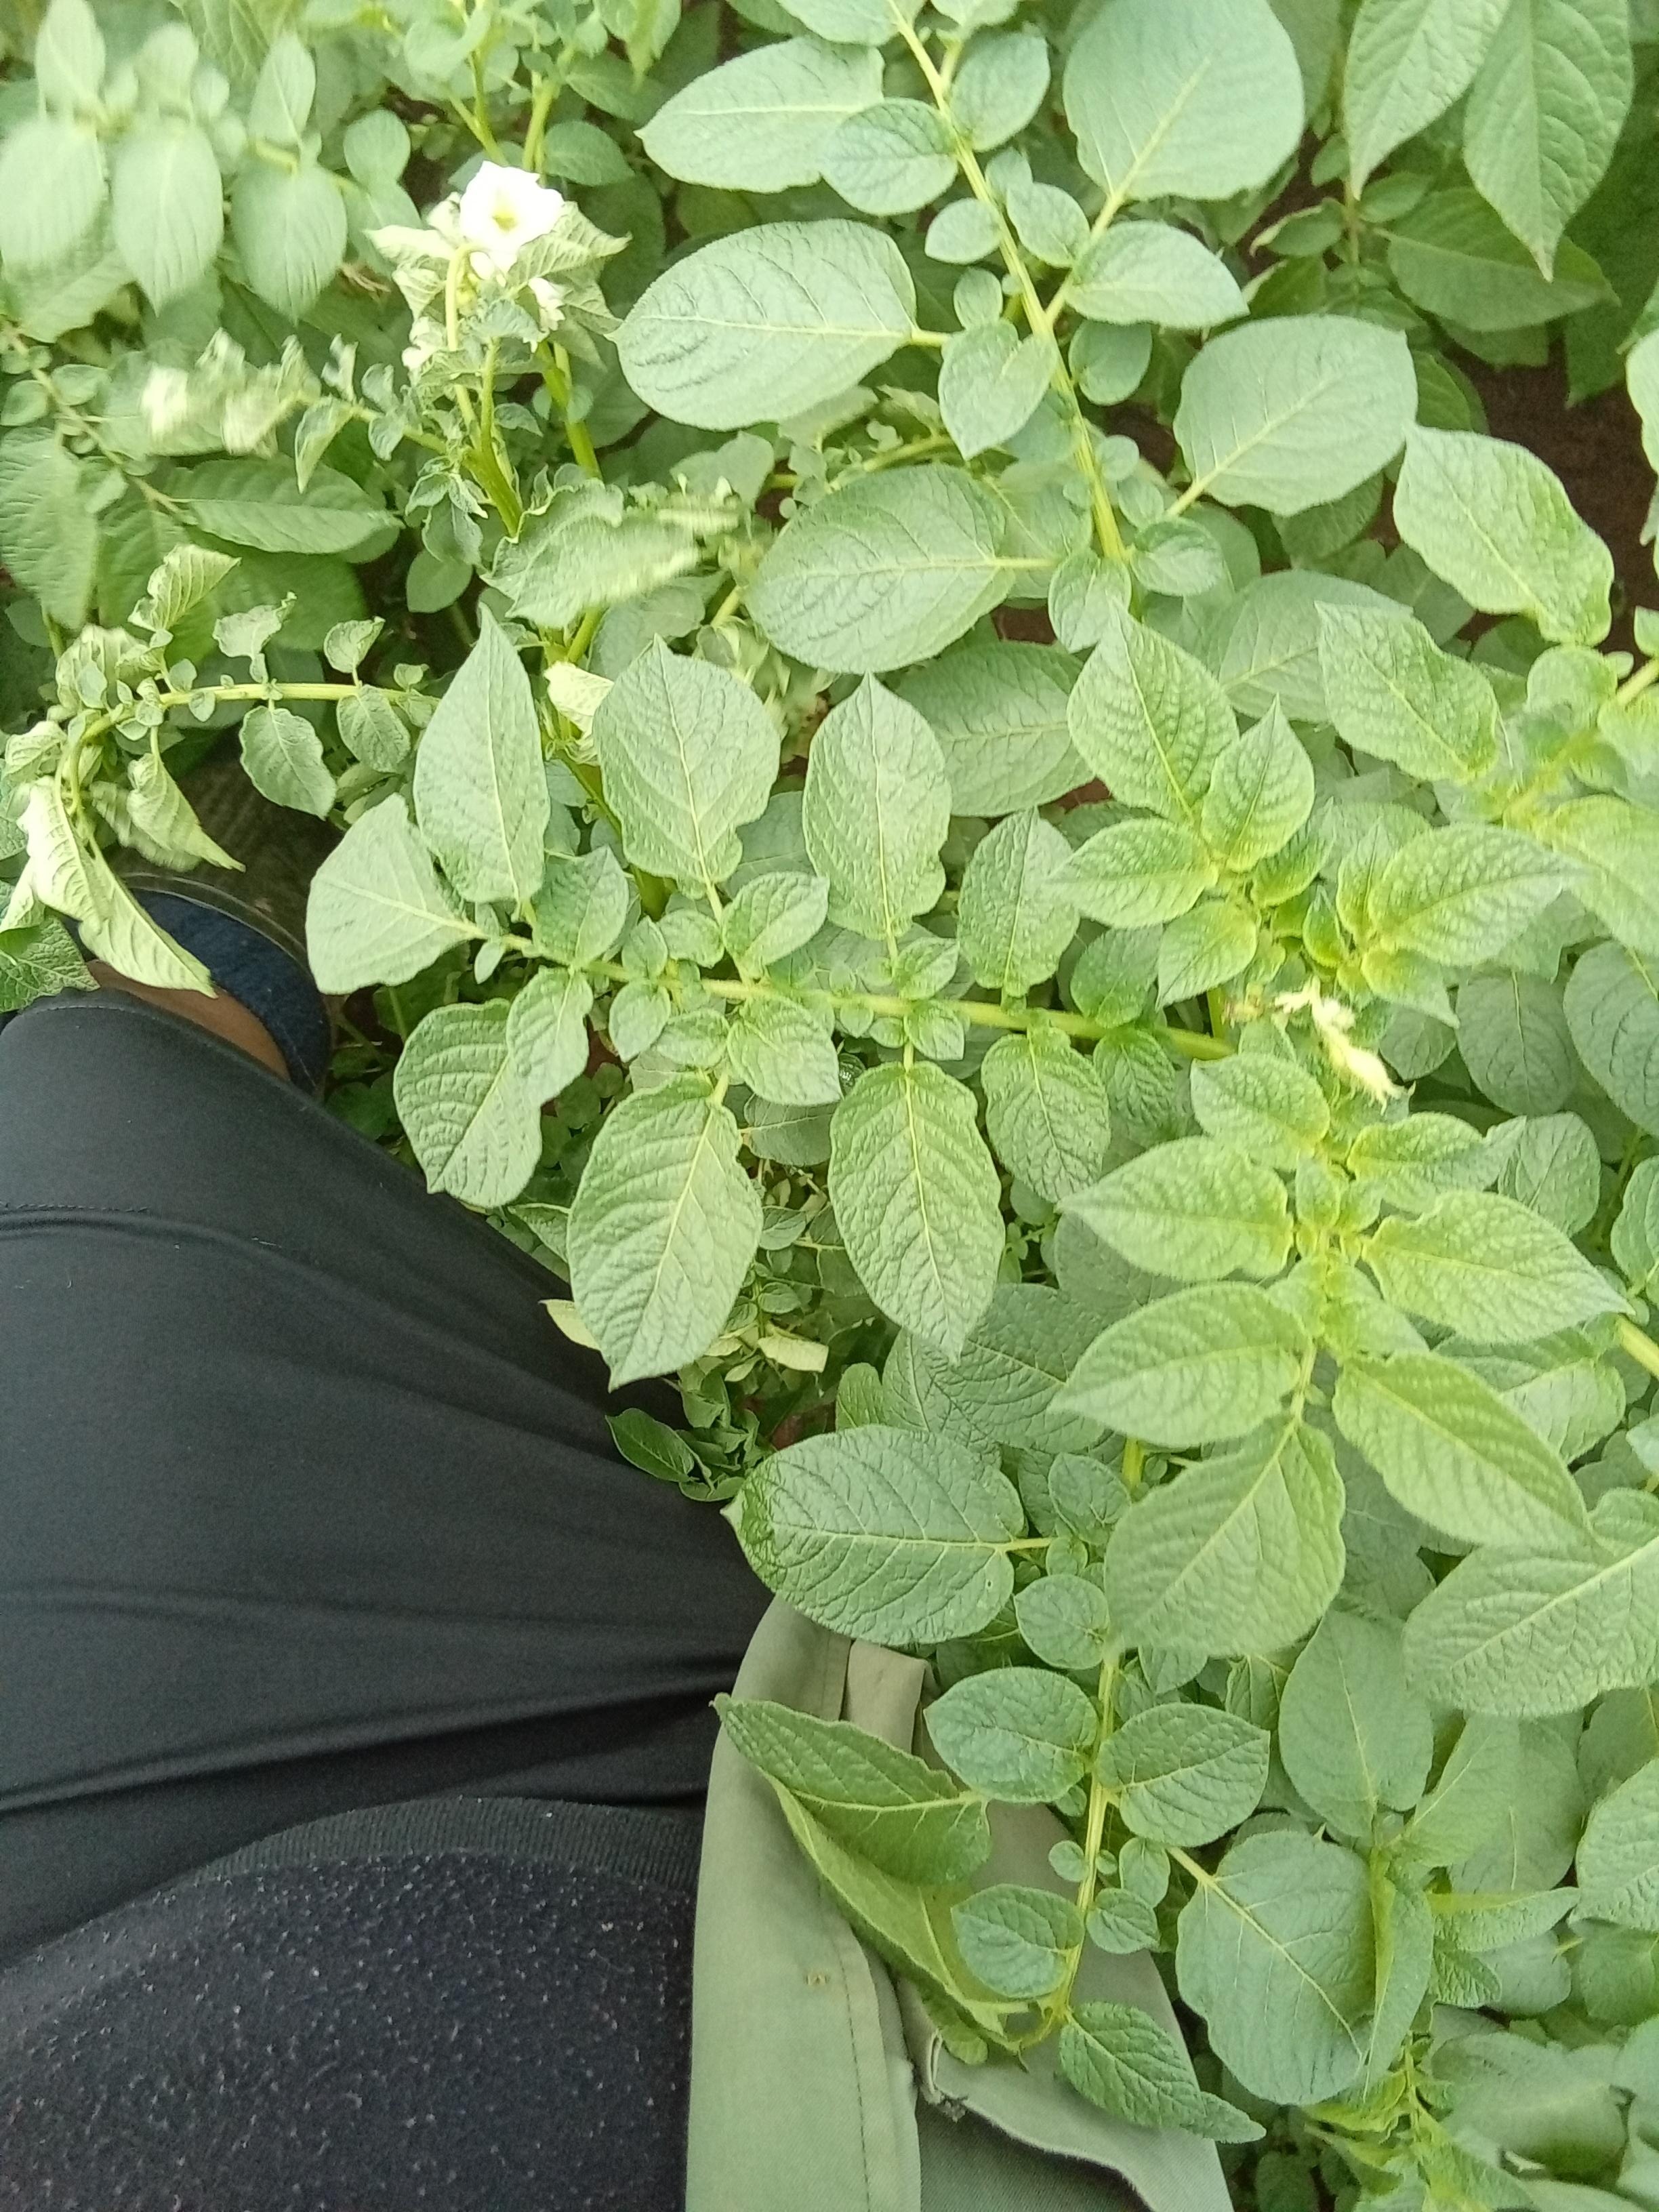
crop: potato
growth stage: flowering
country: Kenya
